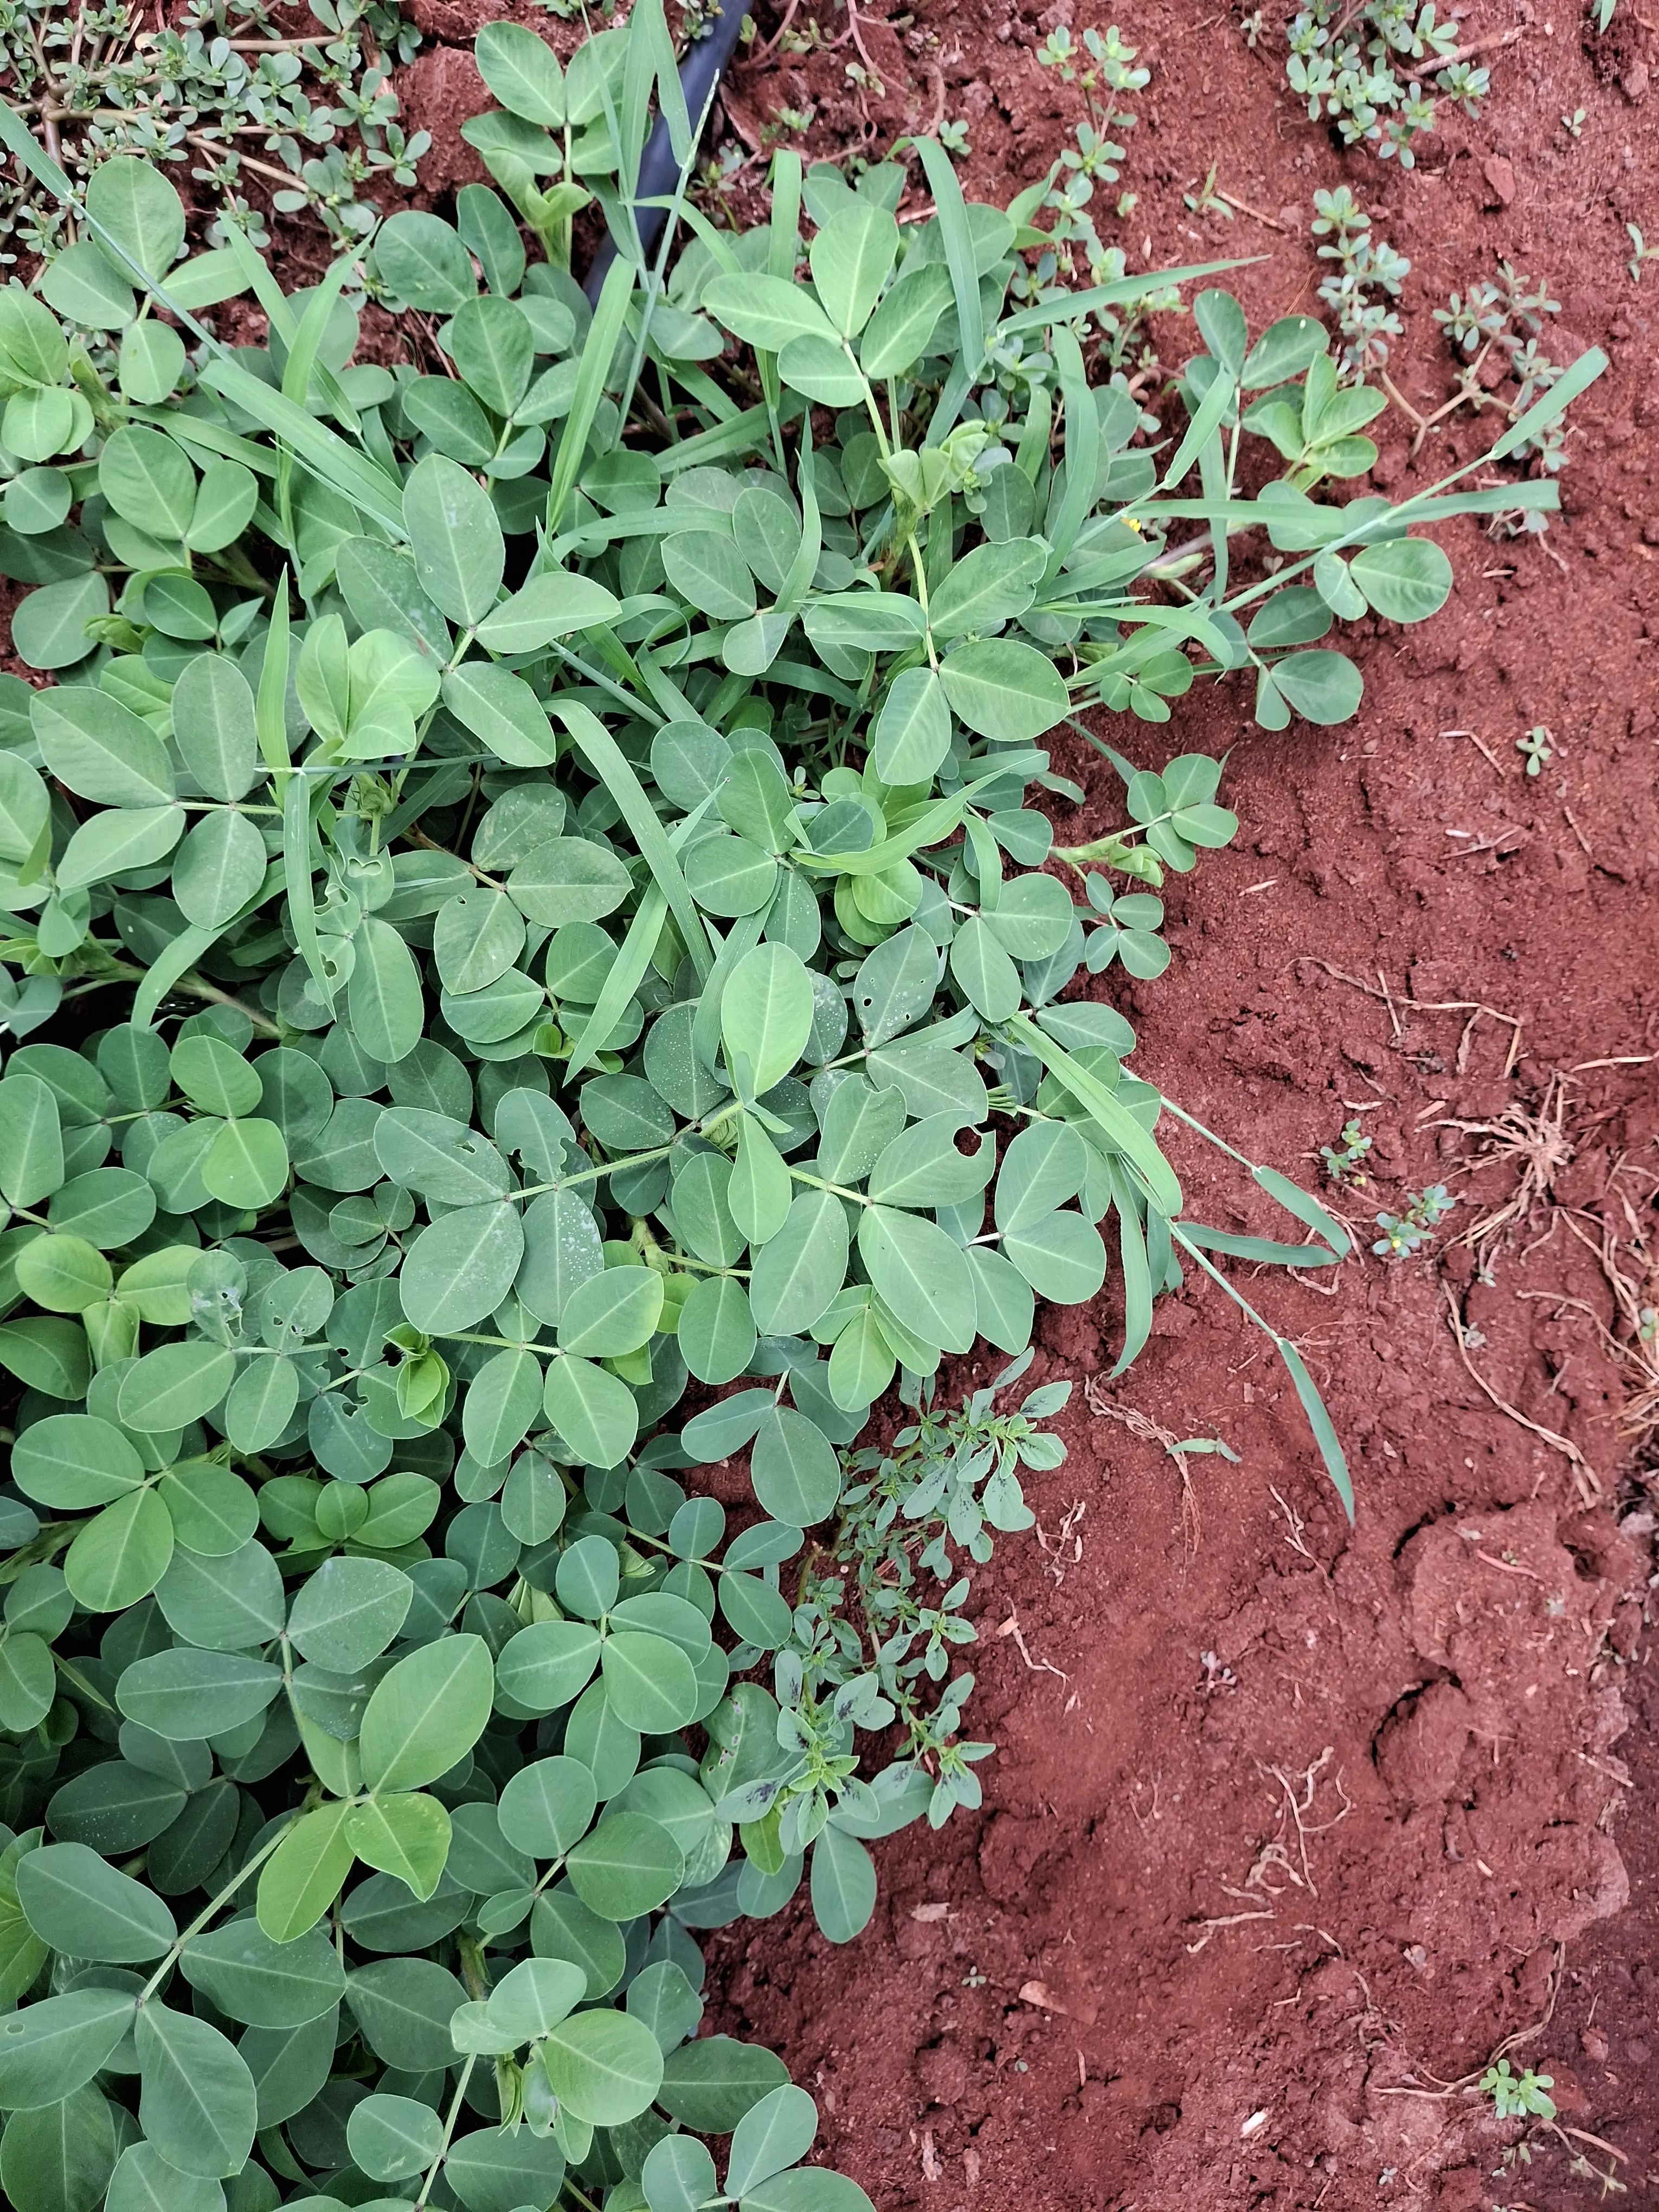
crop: groundnut
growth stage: flowering
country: Kenya
